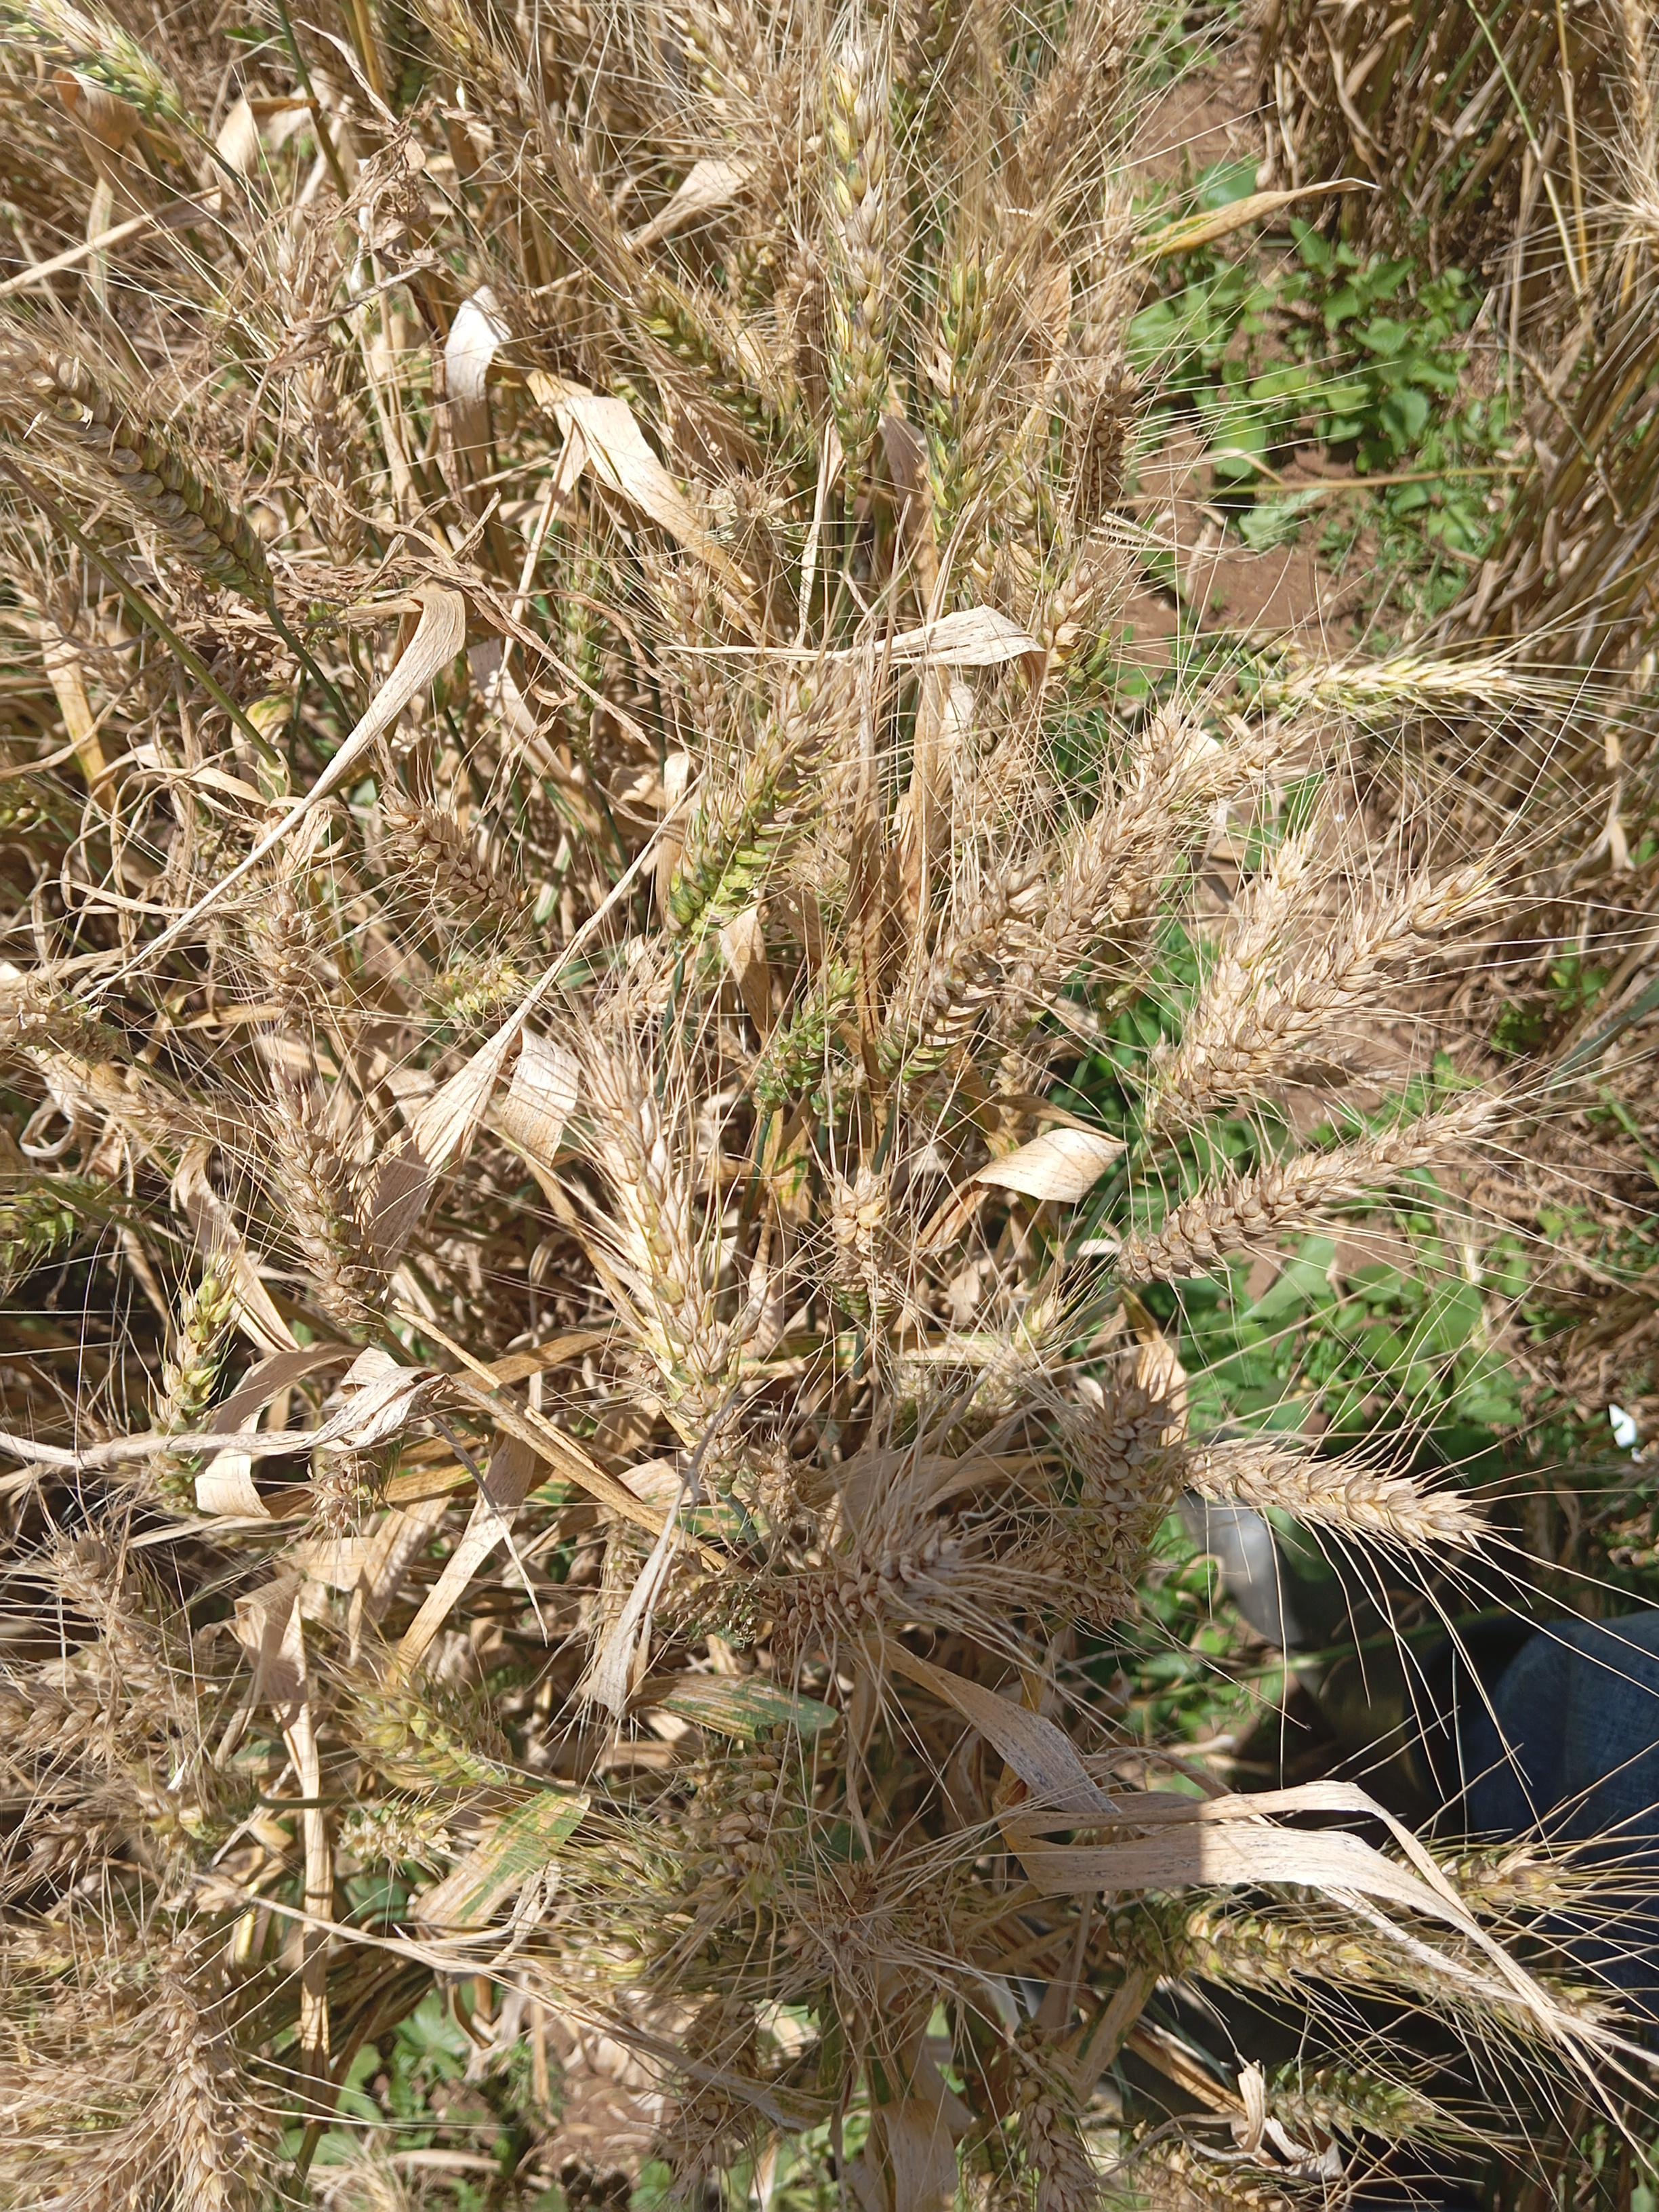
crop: wheat
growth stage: maturity
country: Kenya
